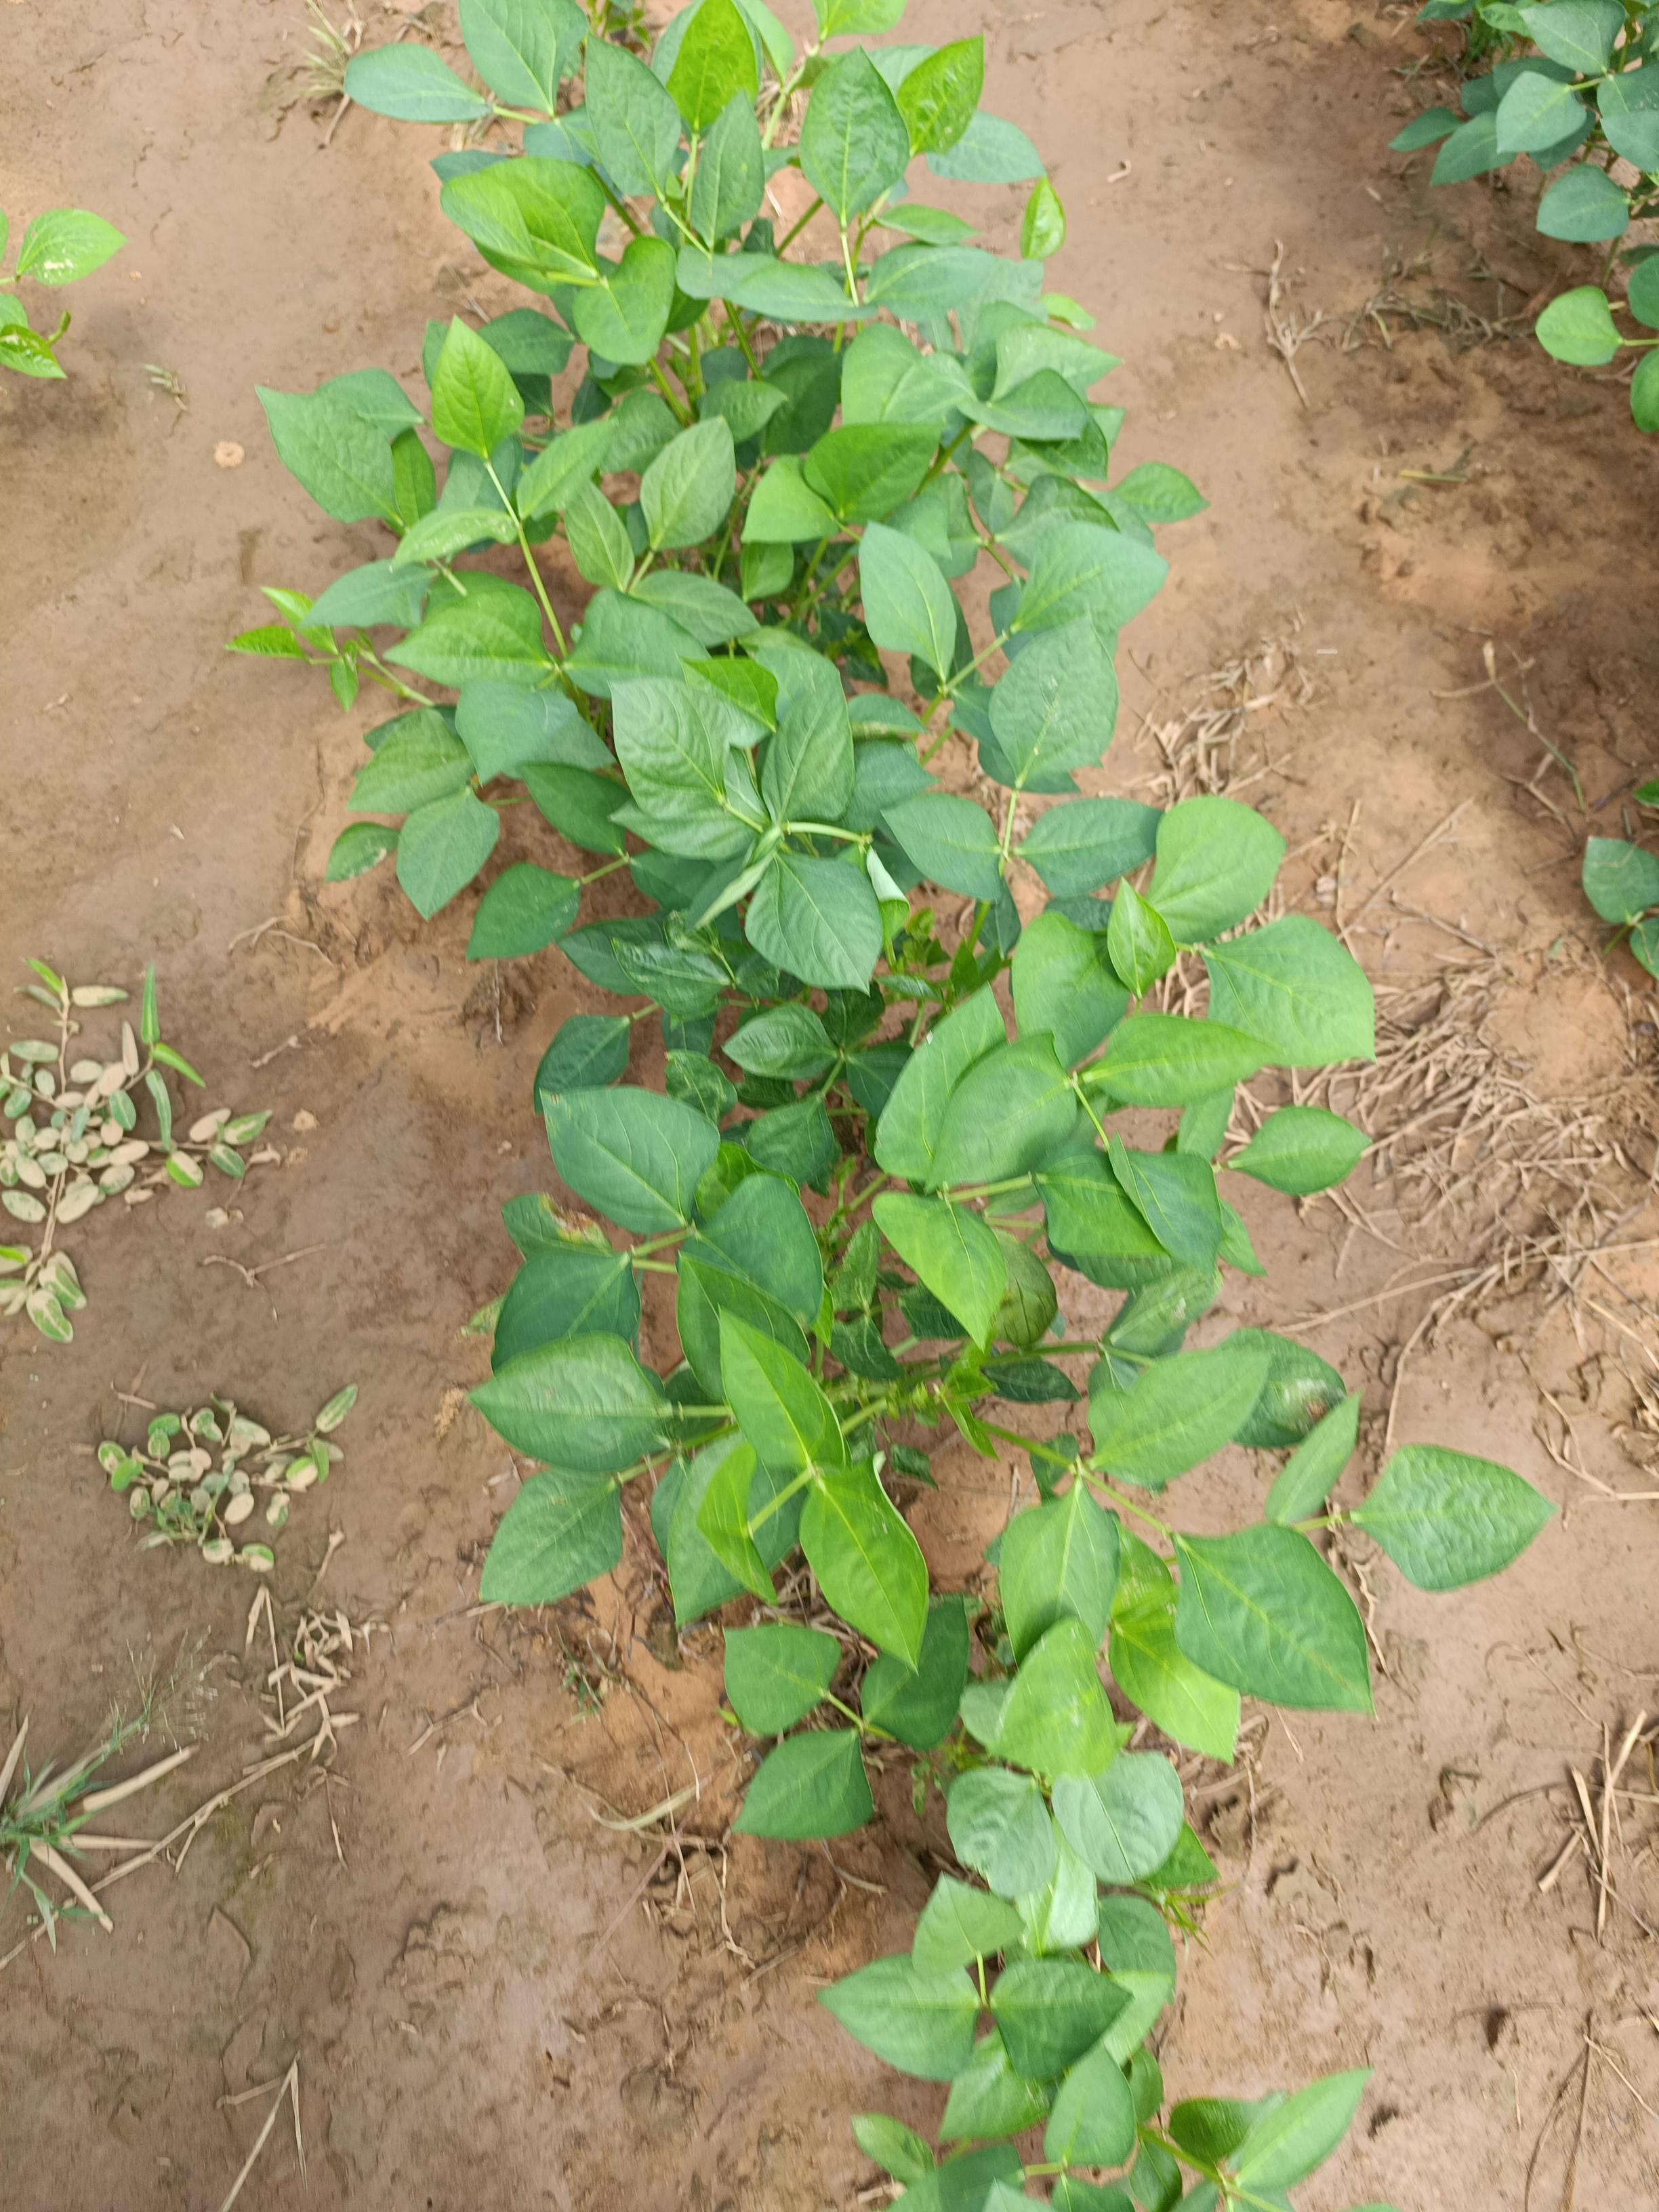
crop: cowpea
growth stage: emergence
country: Nigeria
